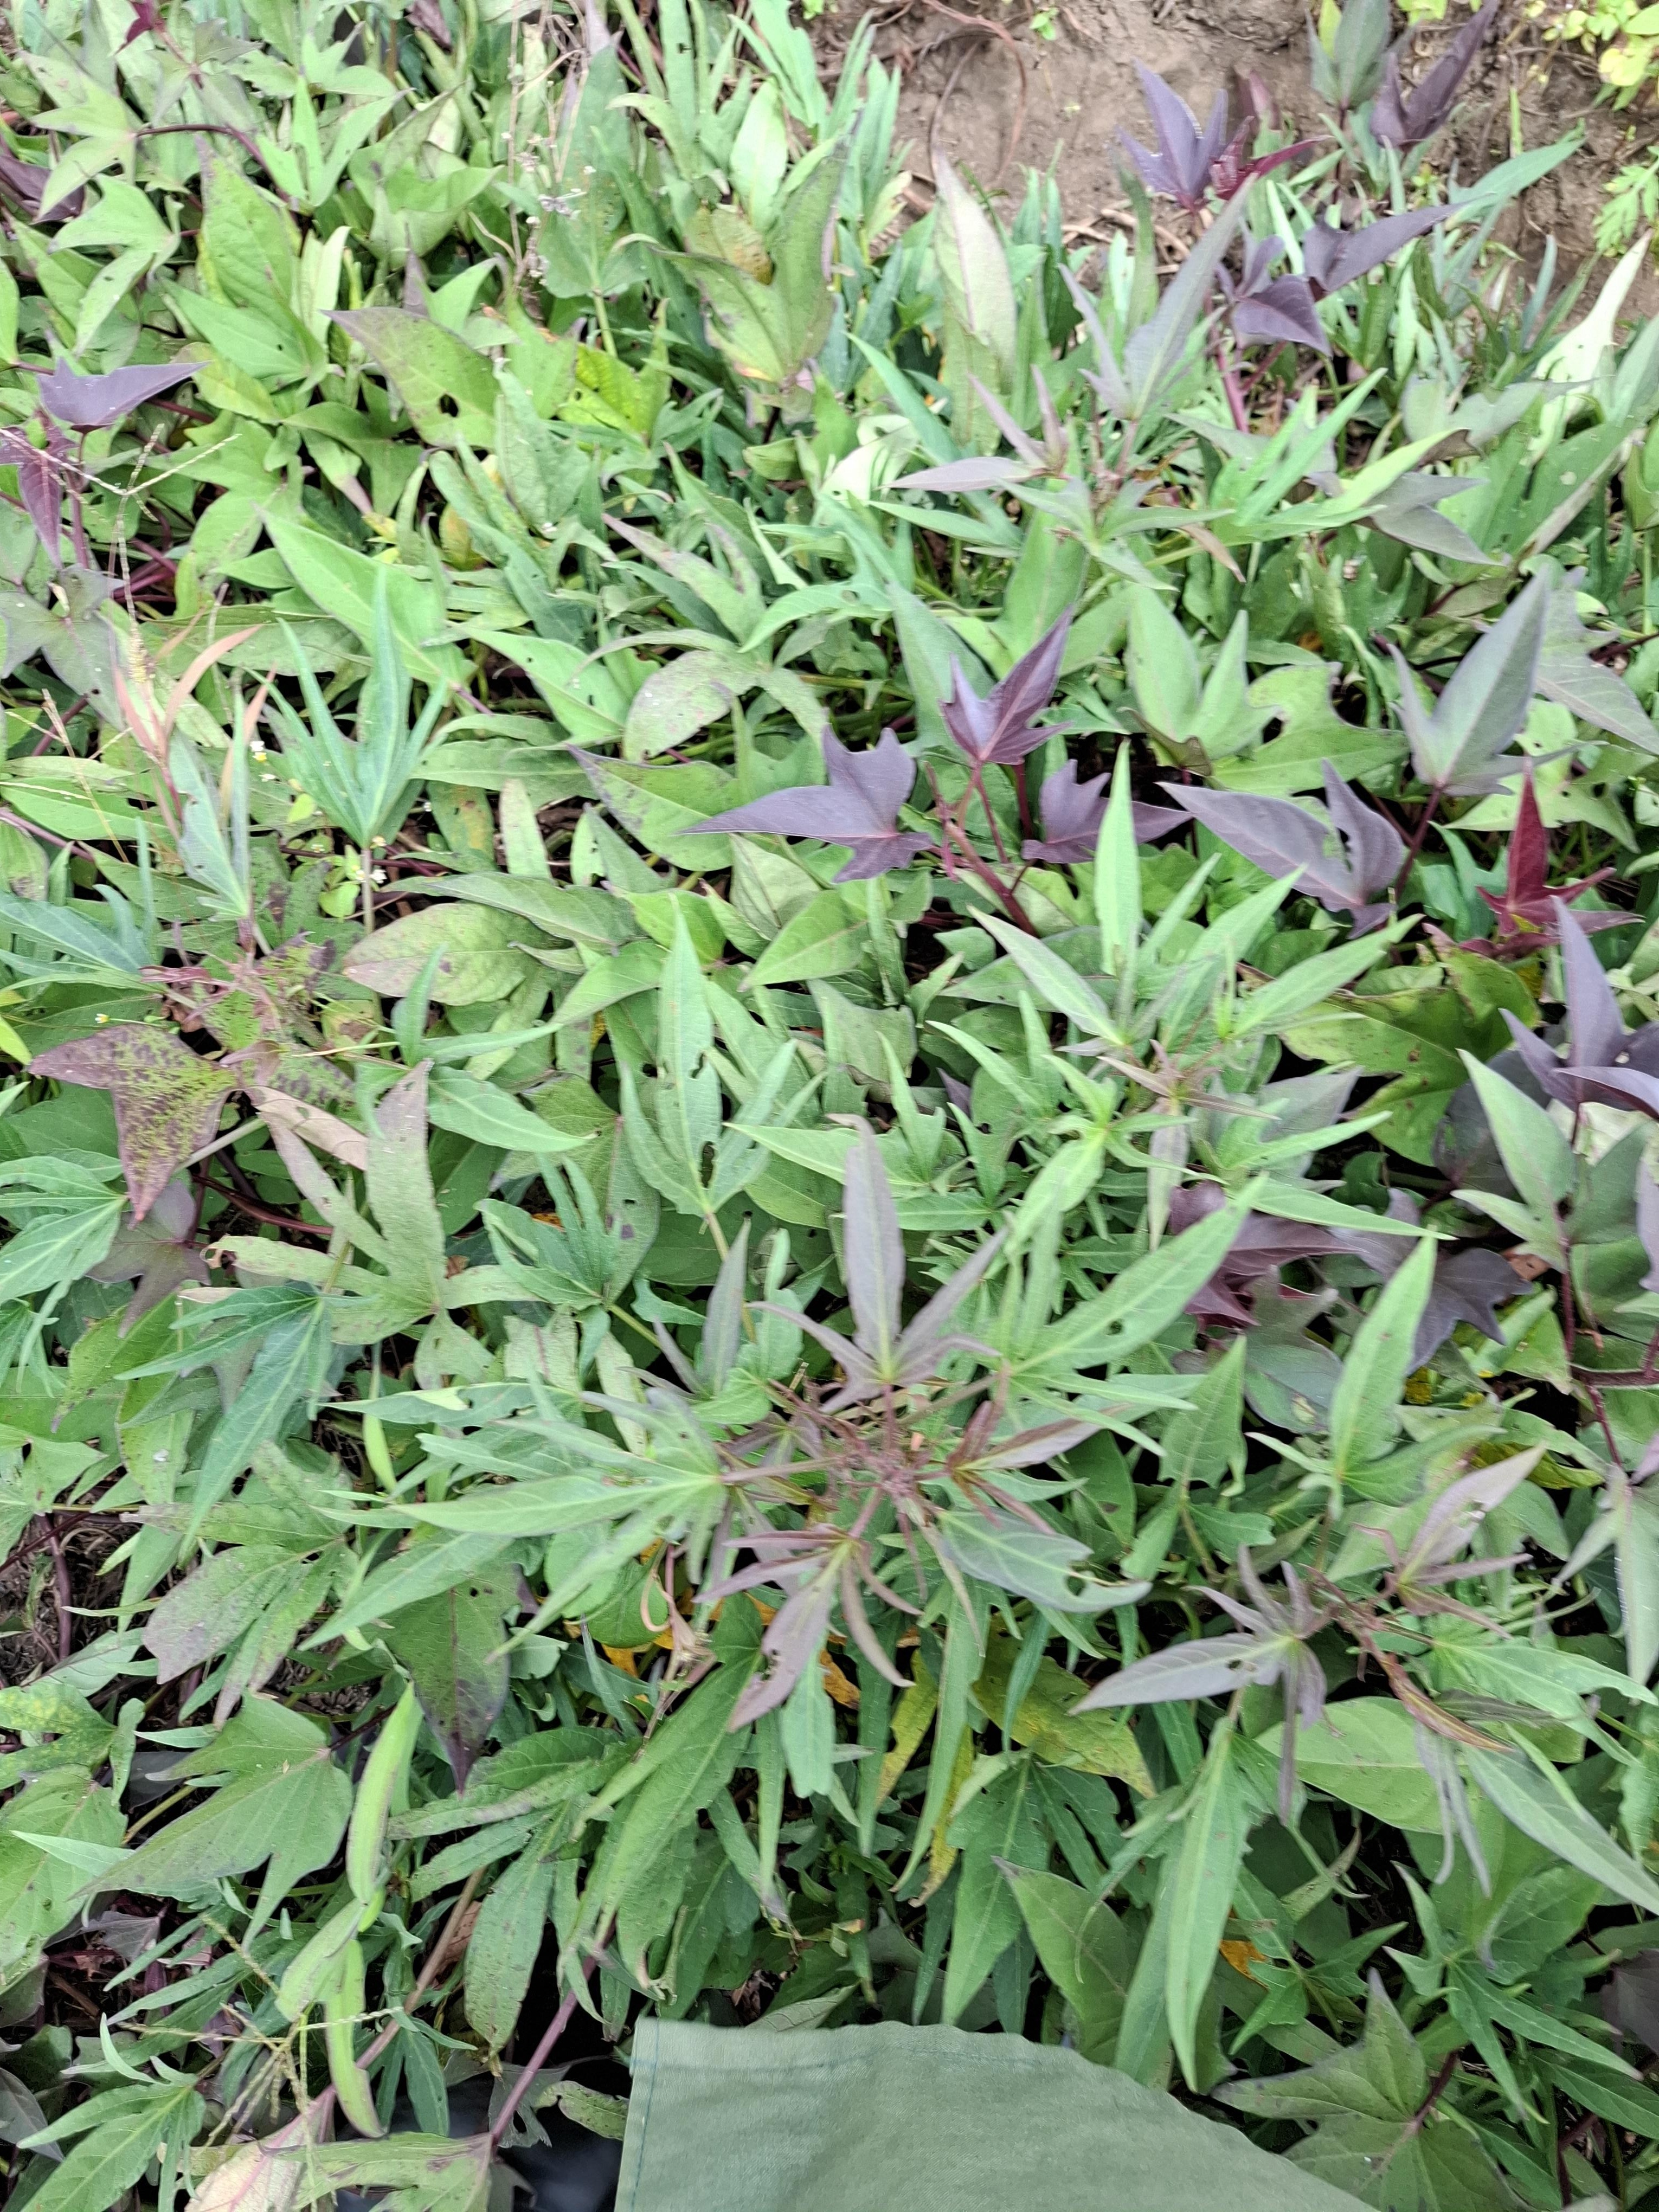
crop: sweet potato
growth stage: vegetative
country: Tanzania
